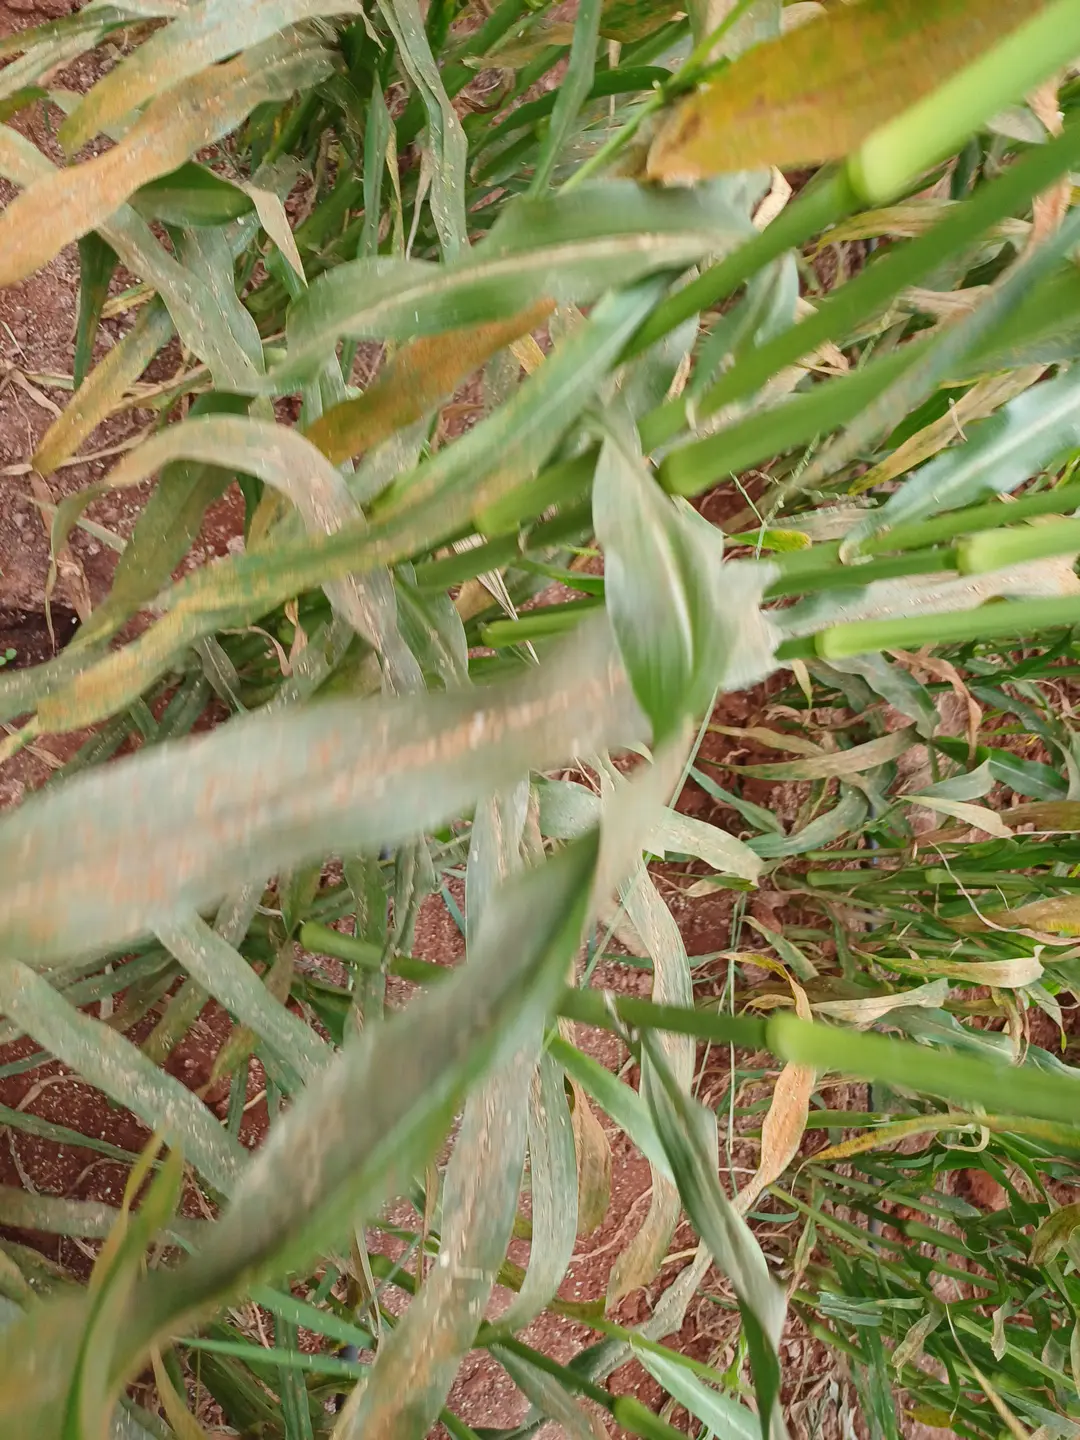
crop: pearl millet
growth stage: filling grain
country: Kenya
